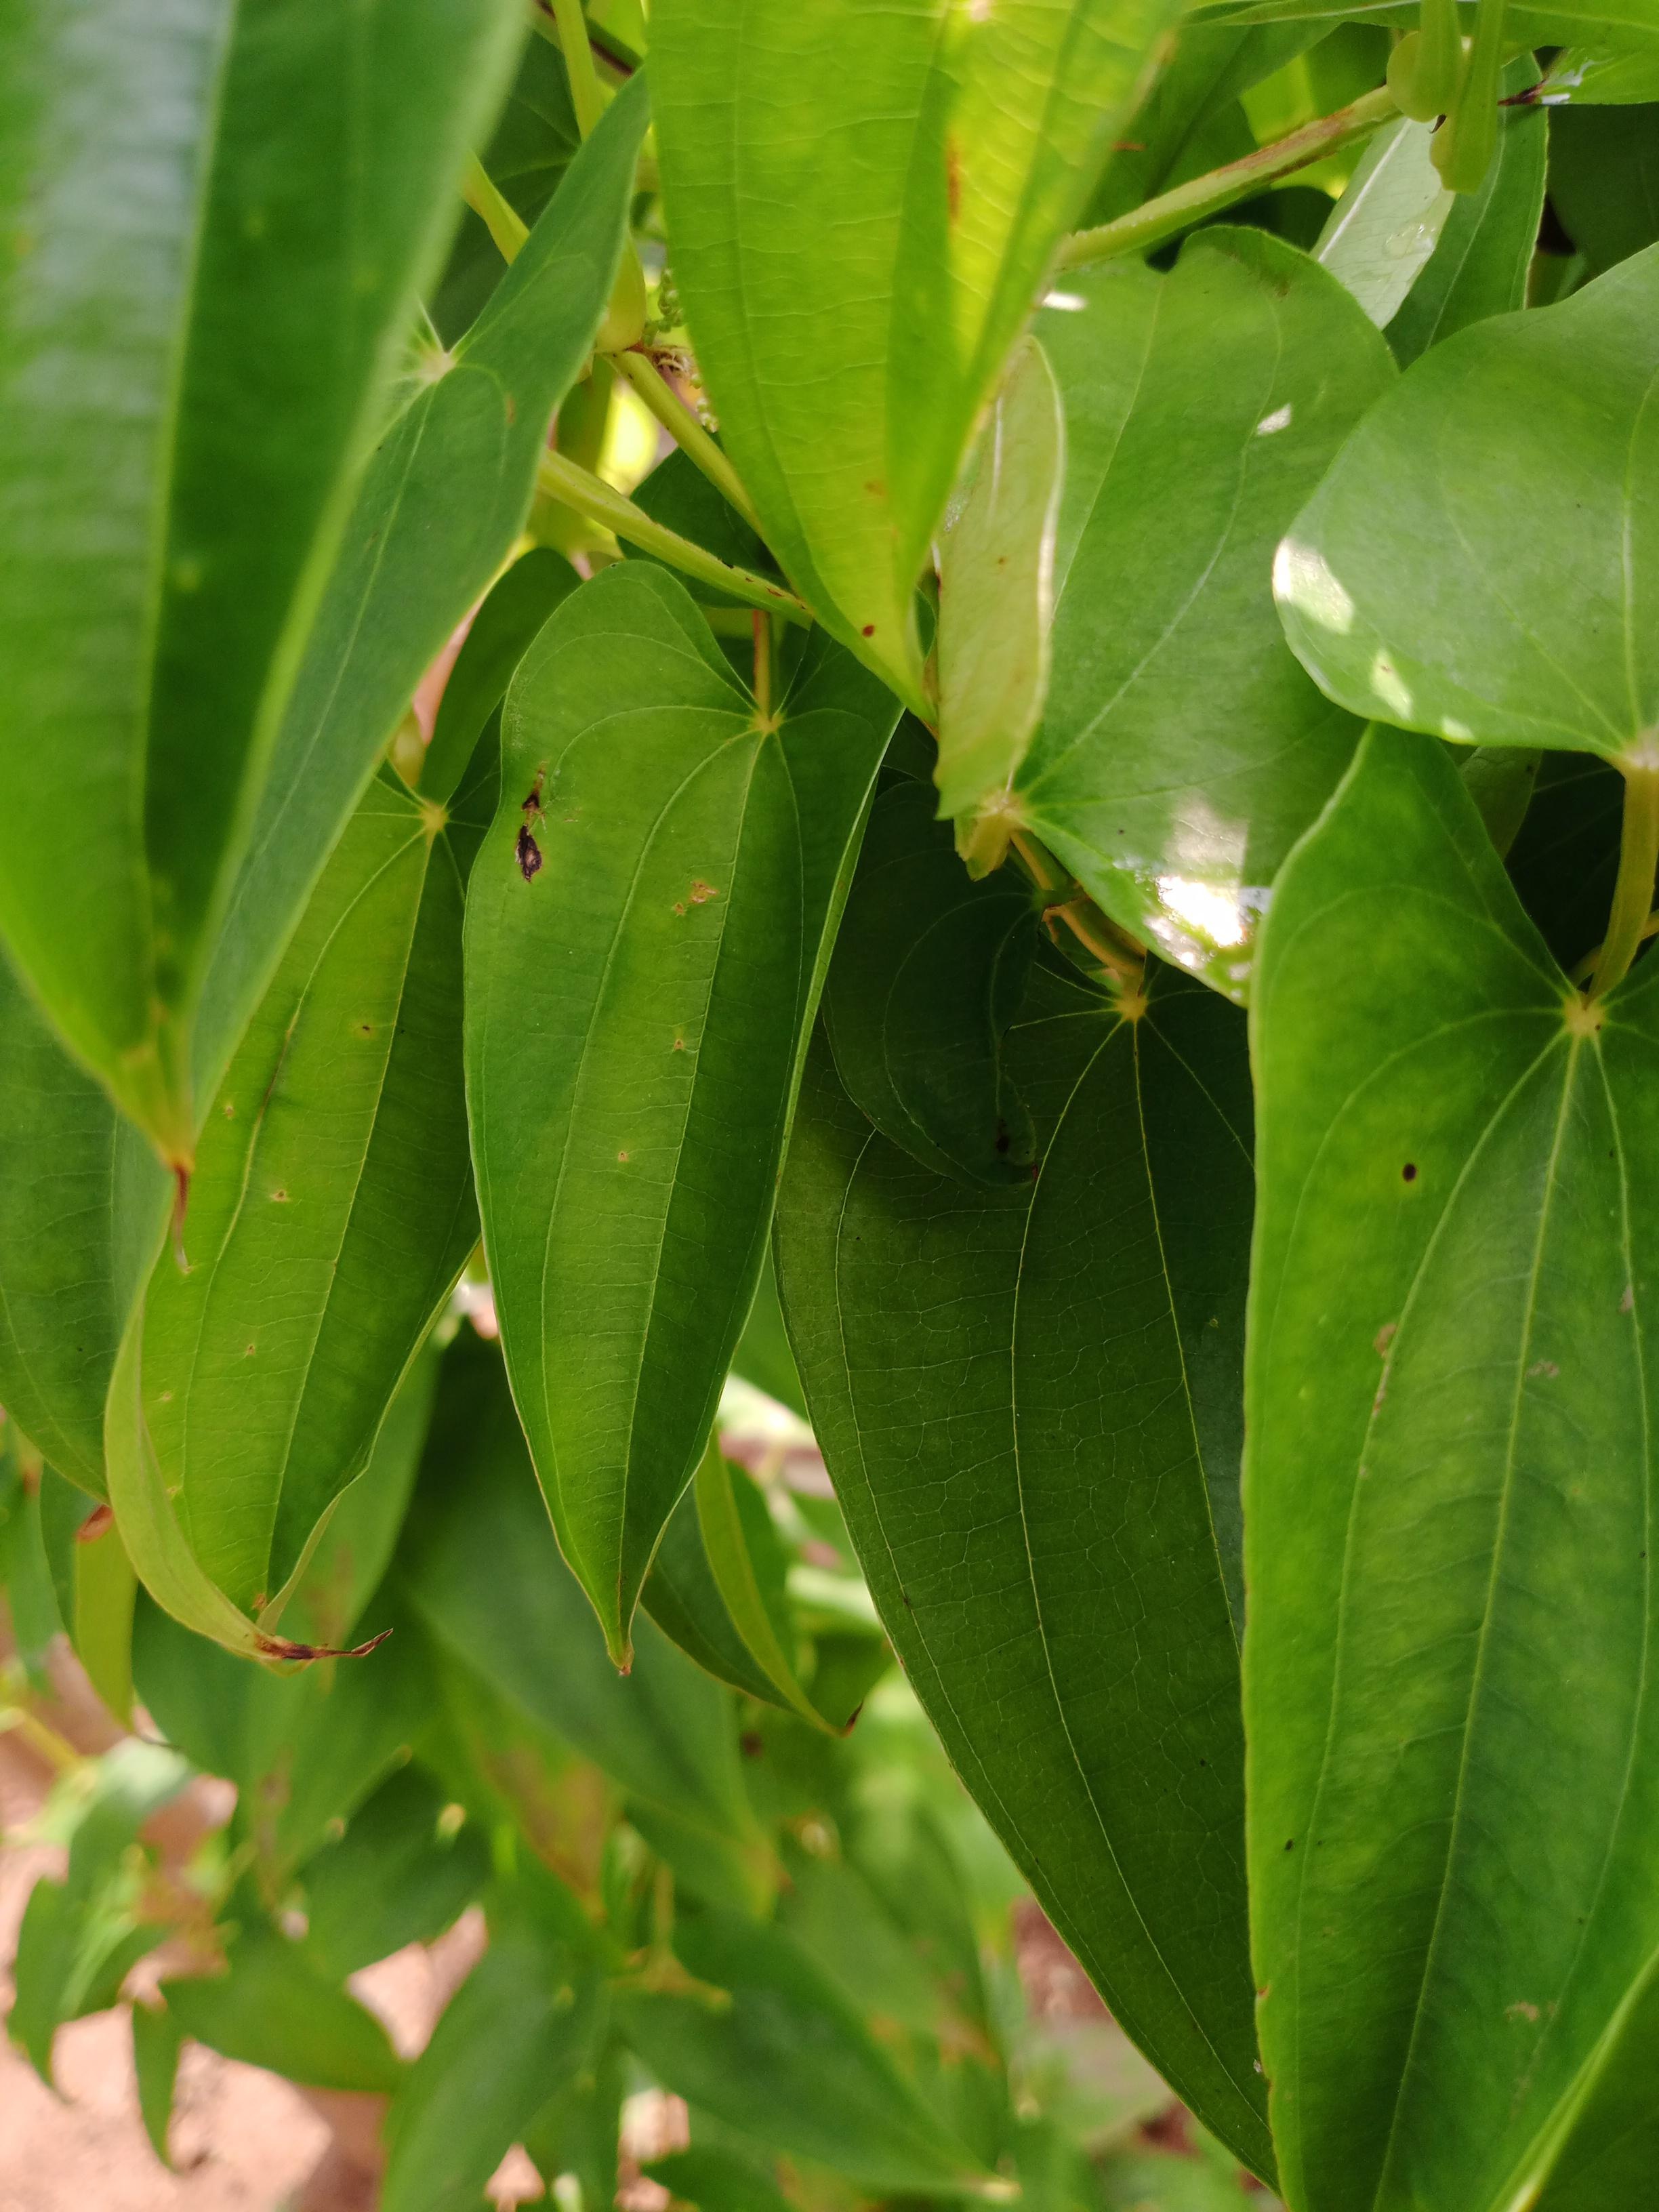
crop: yam
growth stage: vegetative
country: Nigeria
